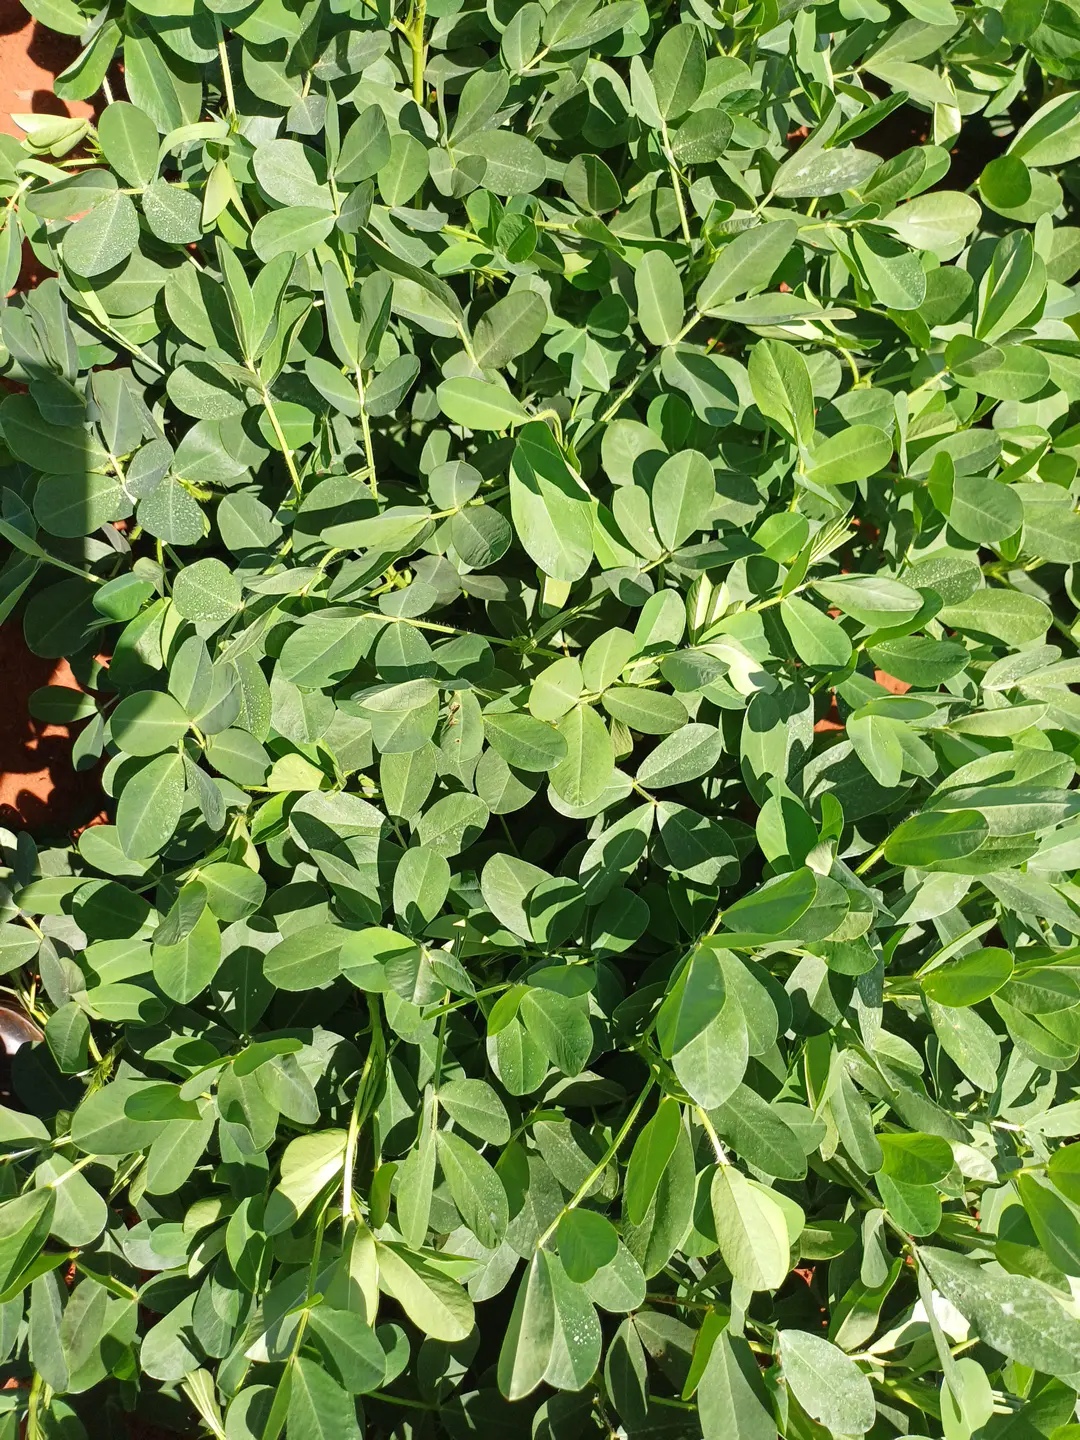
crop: groundnut
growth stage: flowering
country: Kenya
